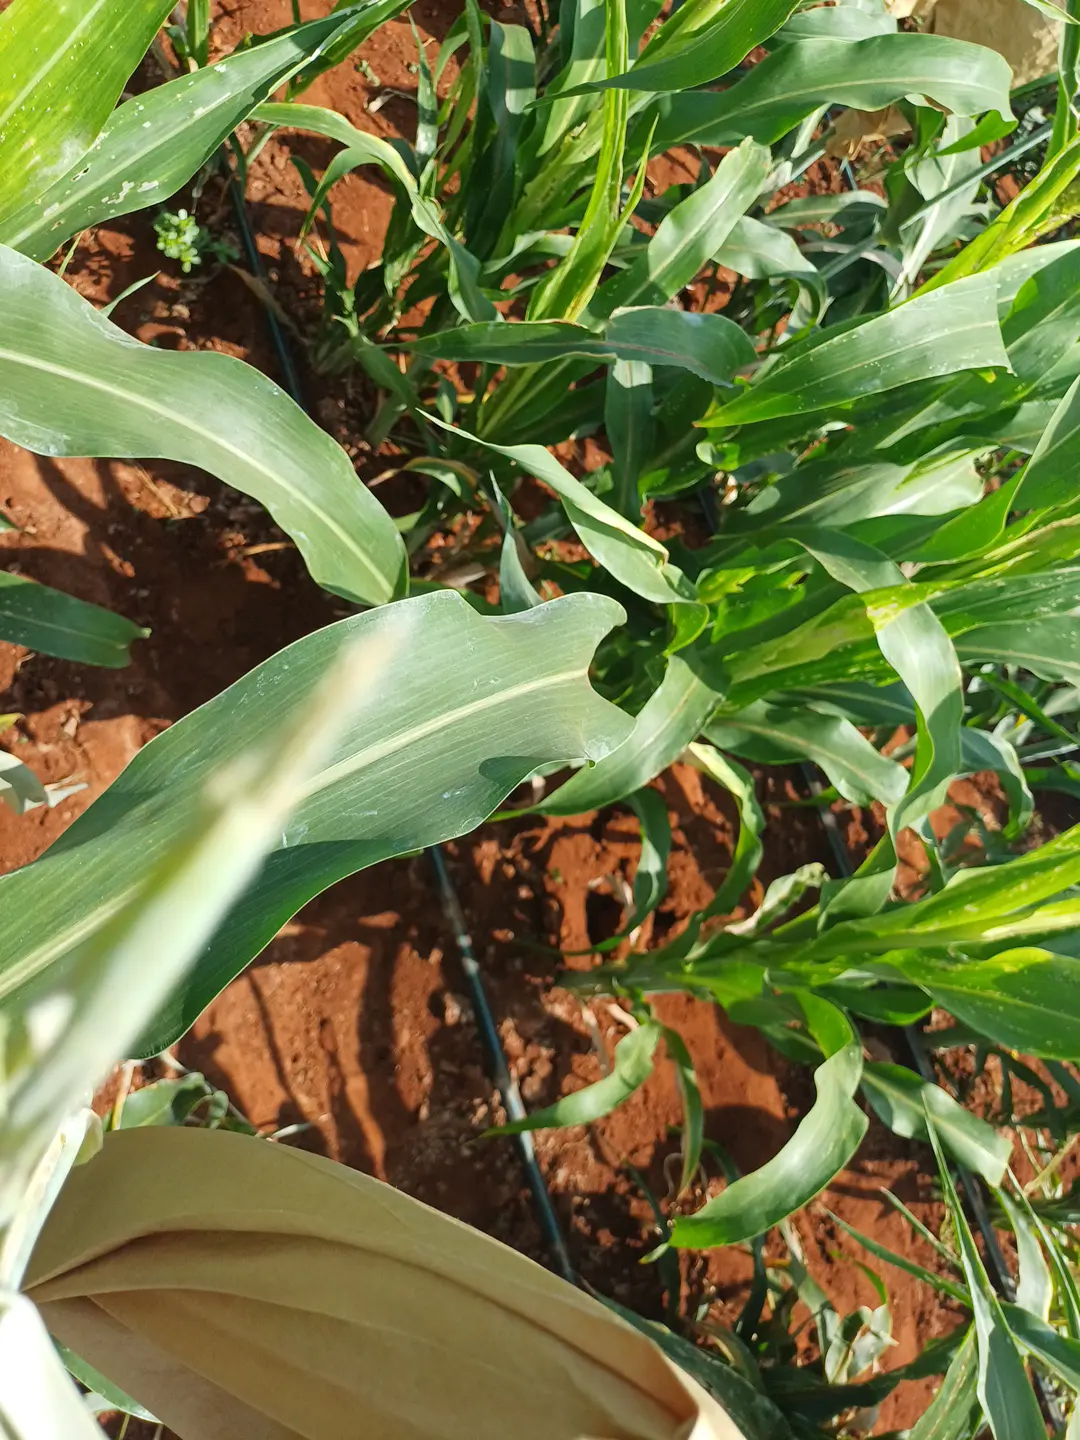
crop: sorghum
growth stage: vegetative
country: Kenya
